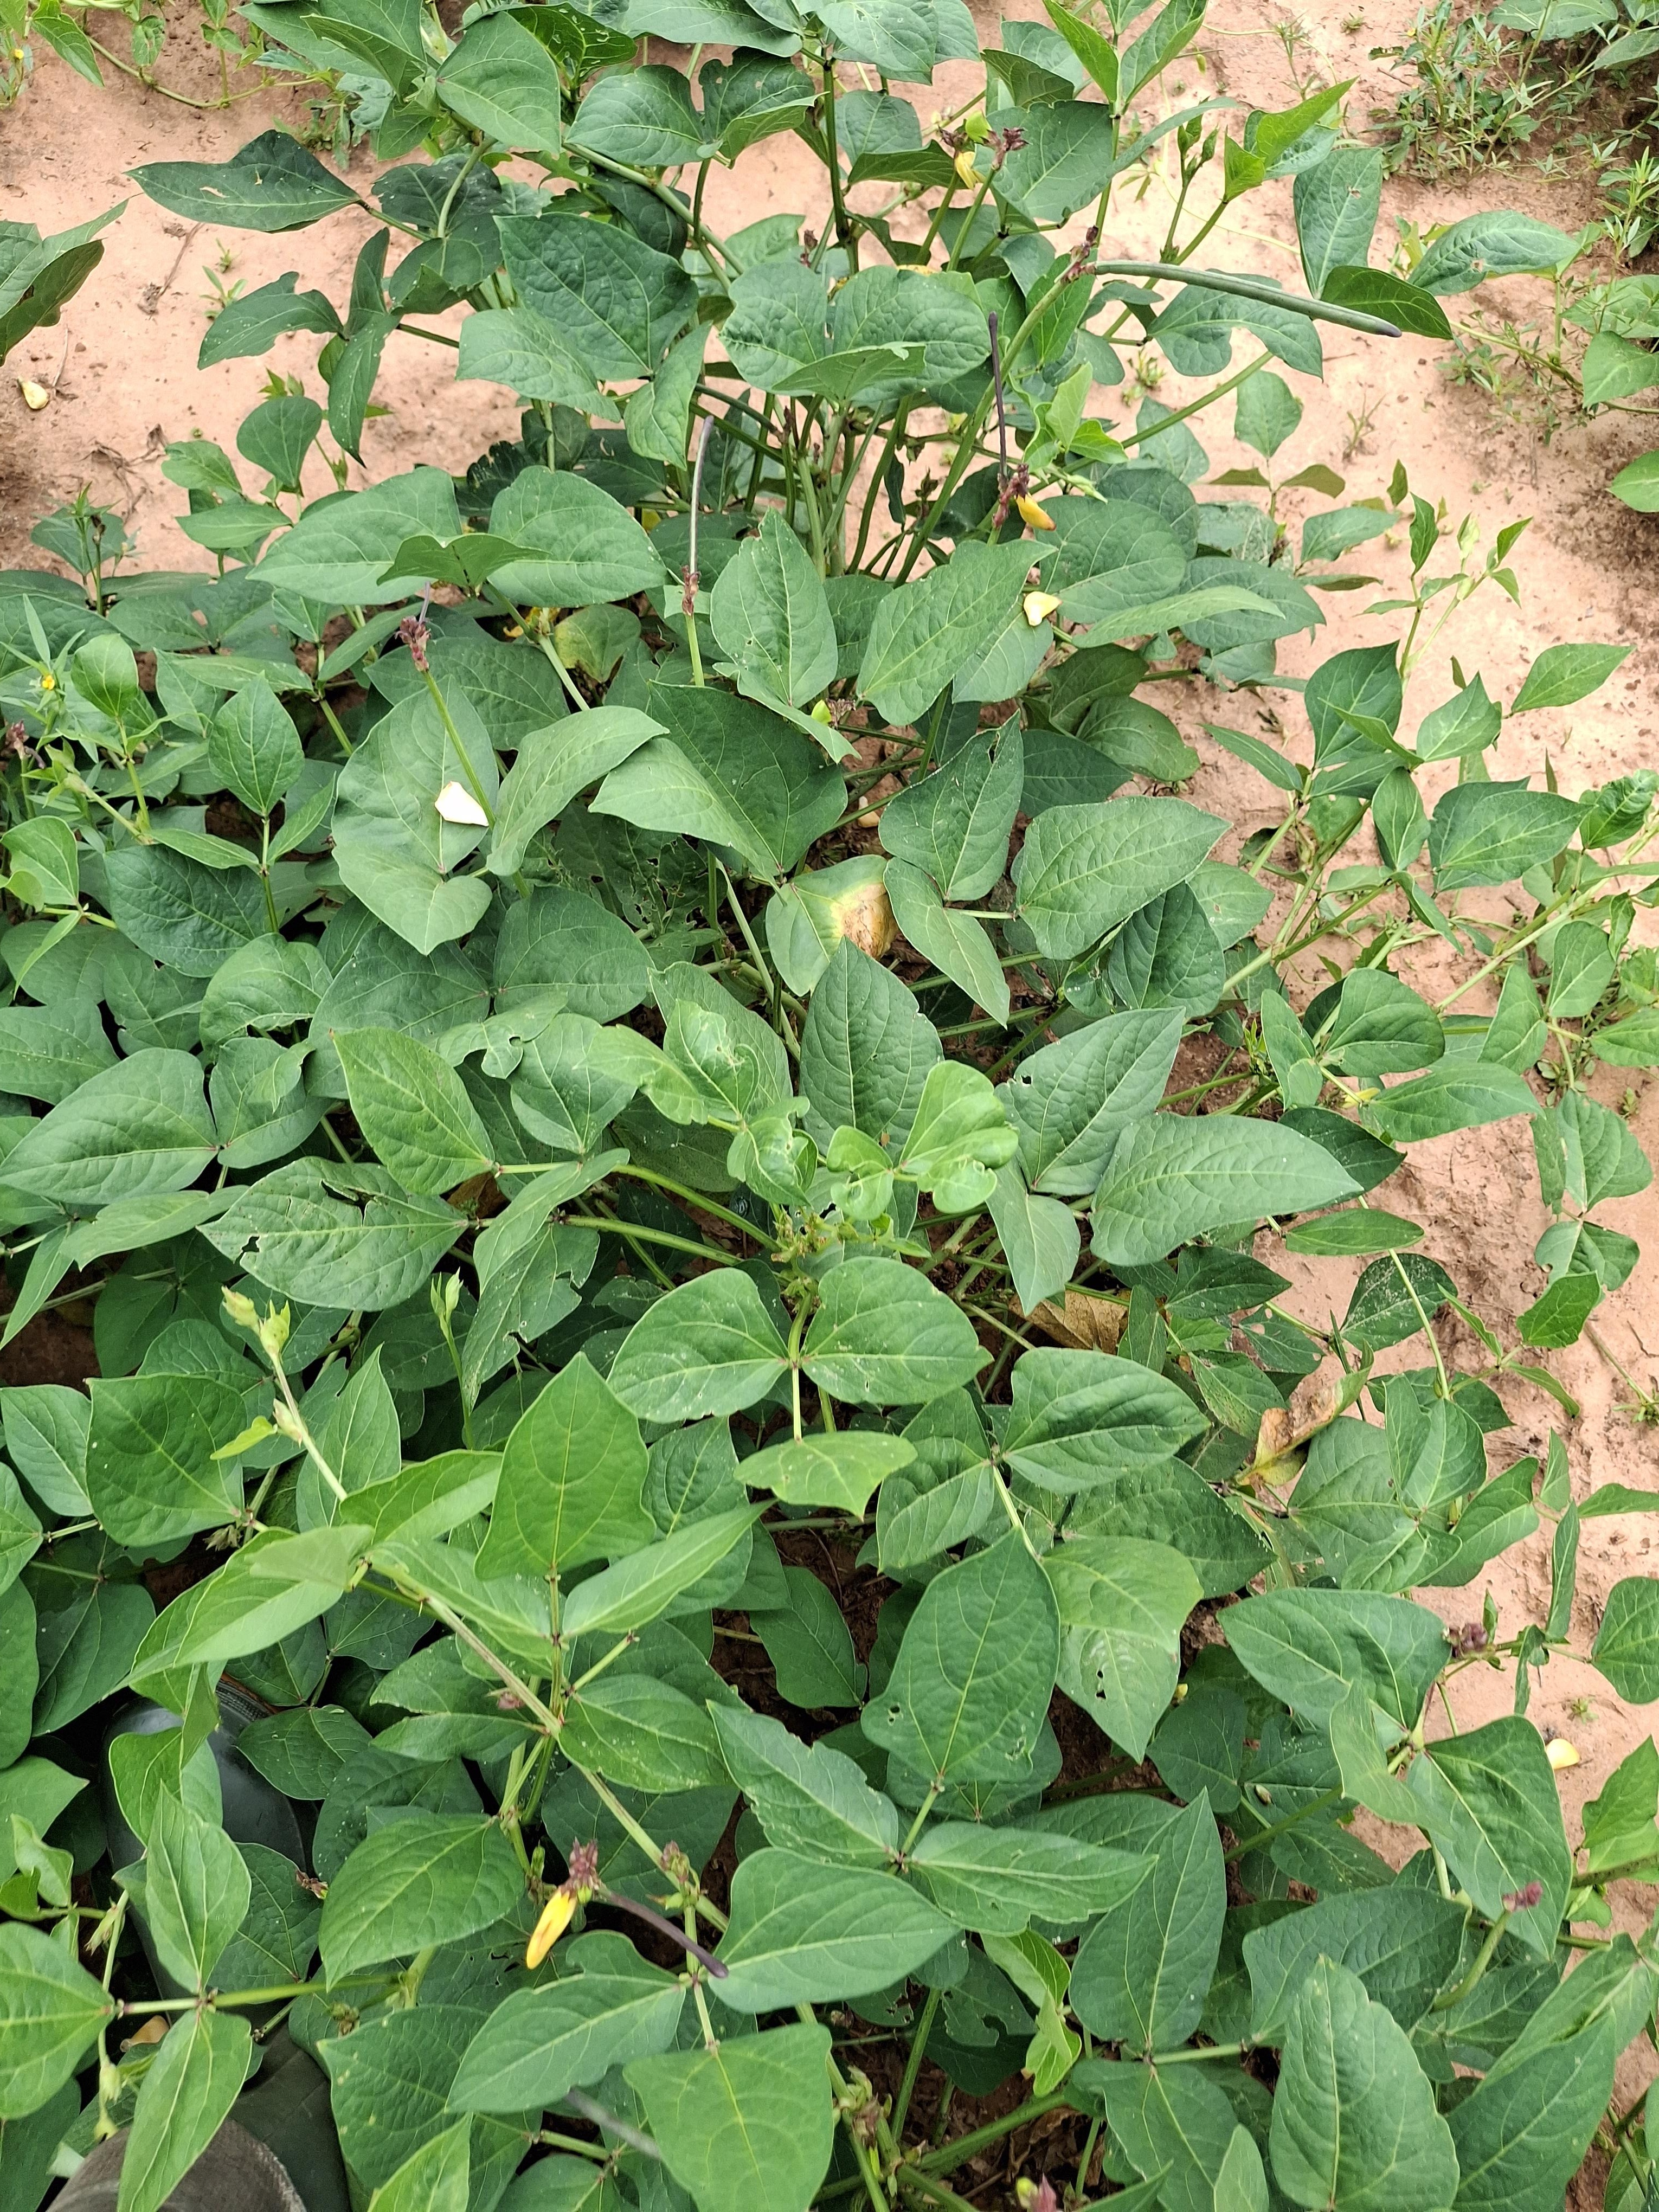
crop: cowpea
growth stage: development pod
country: Nigeria
